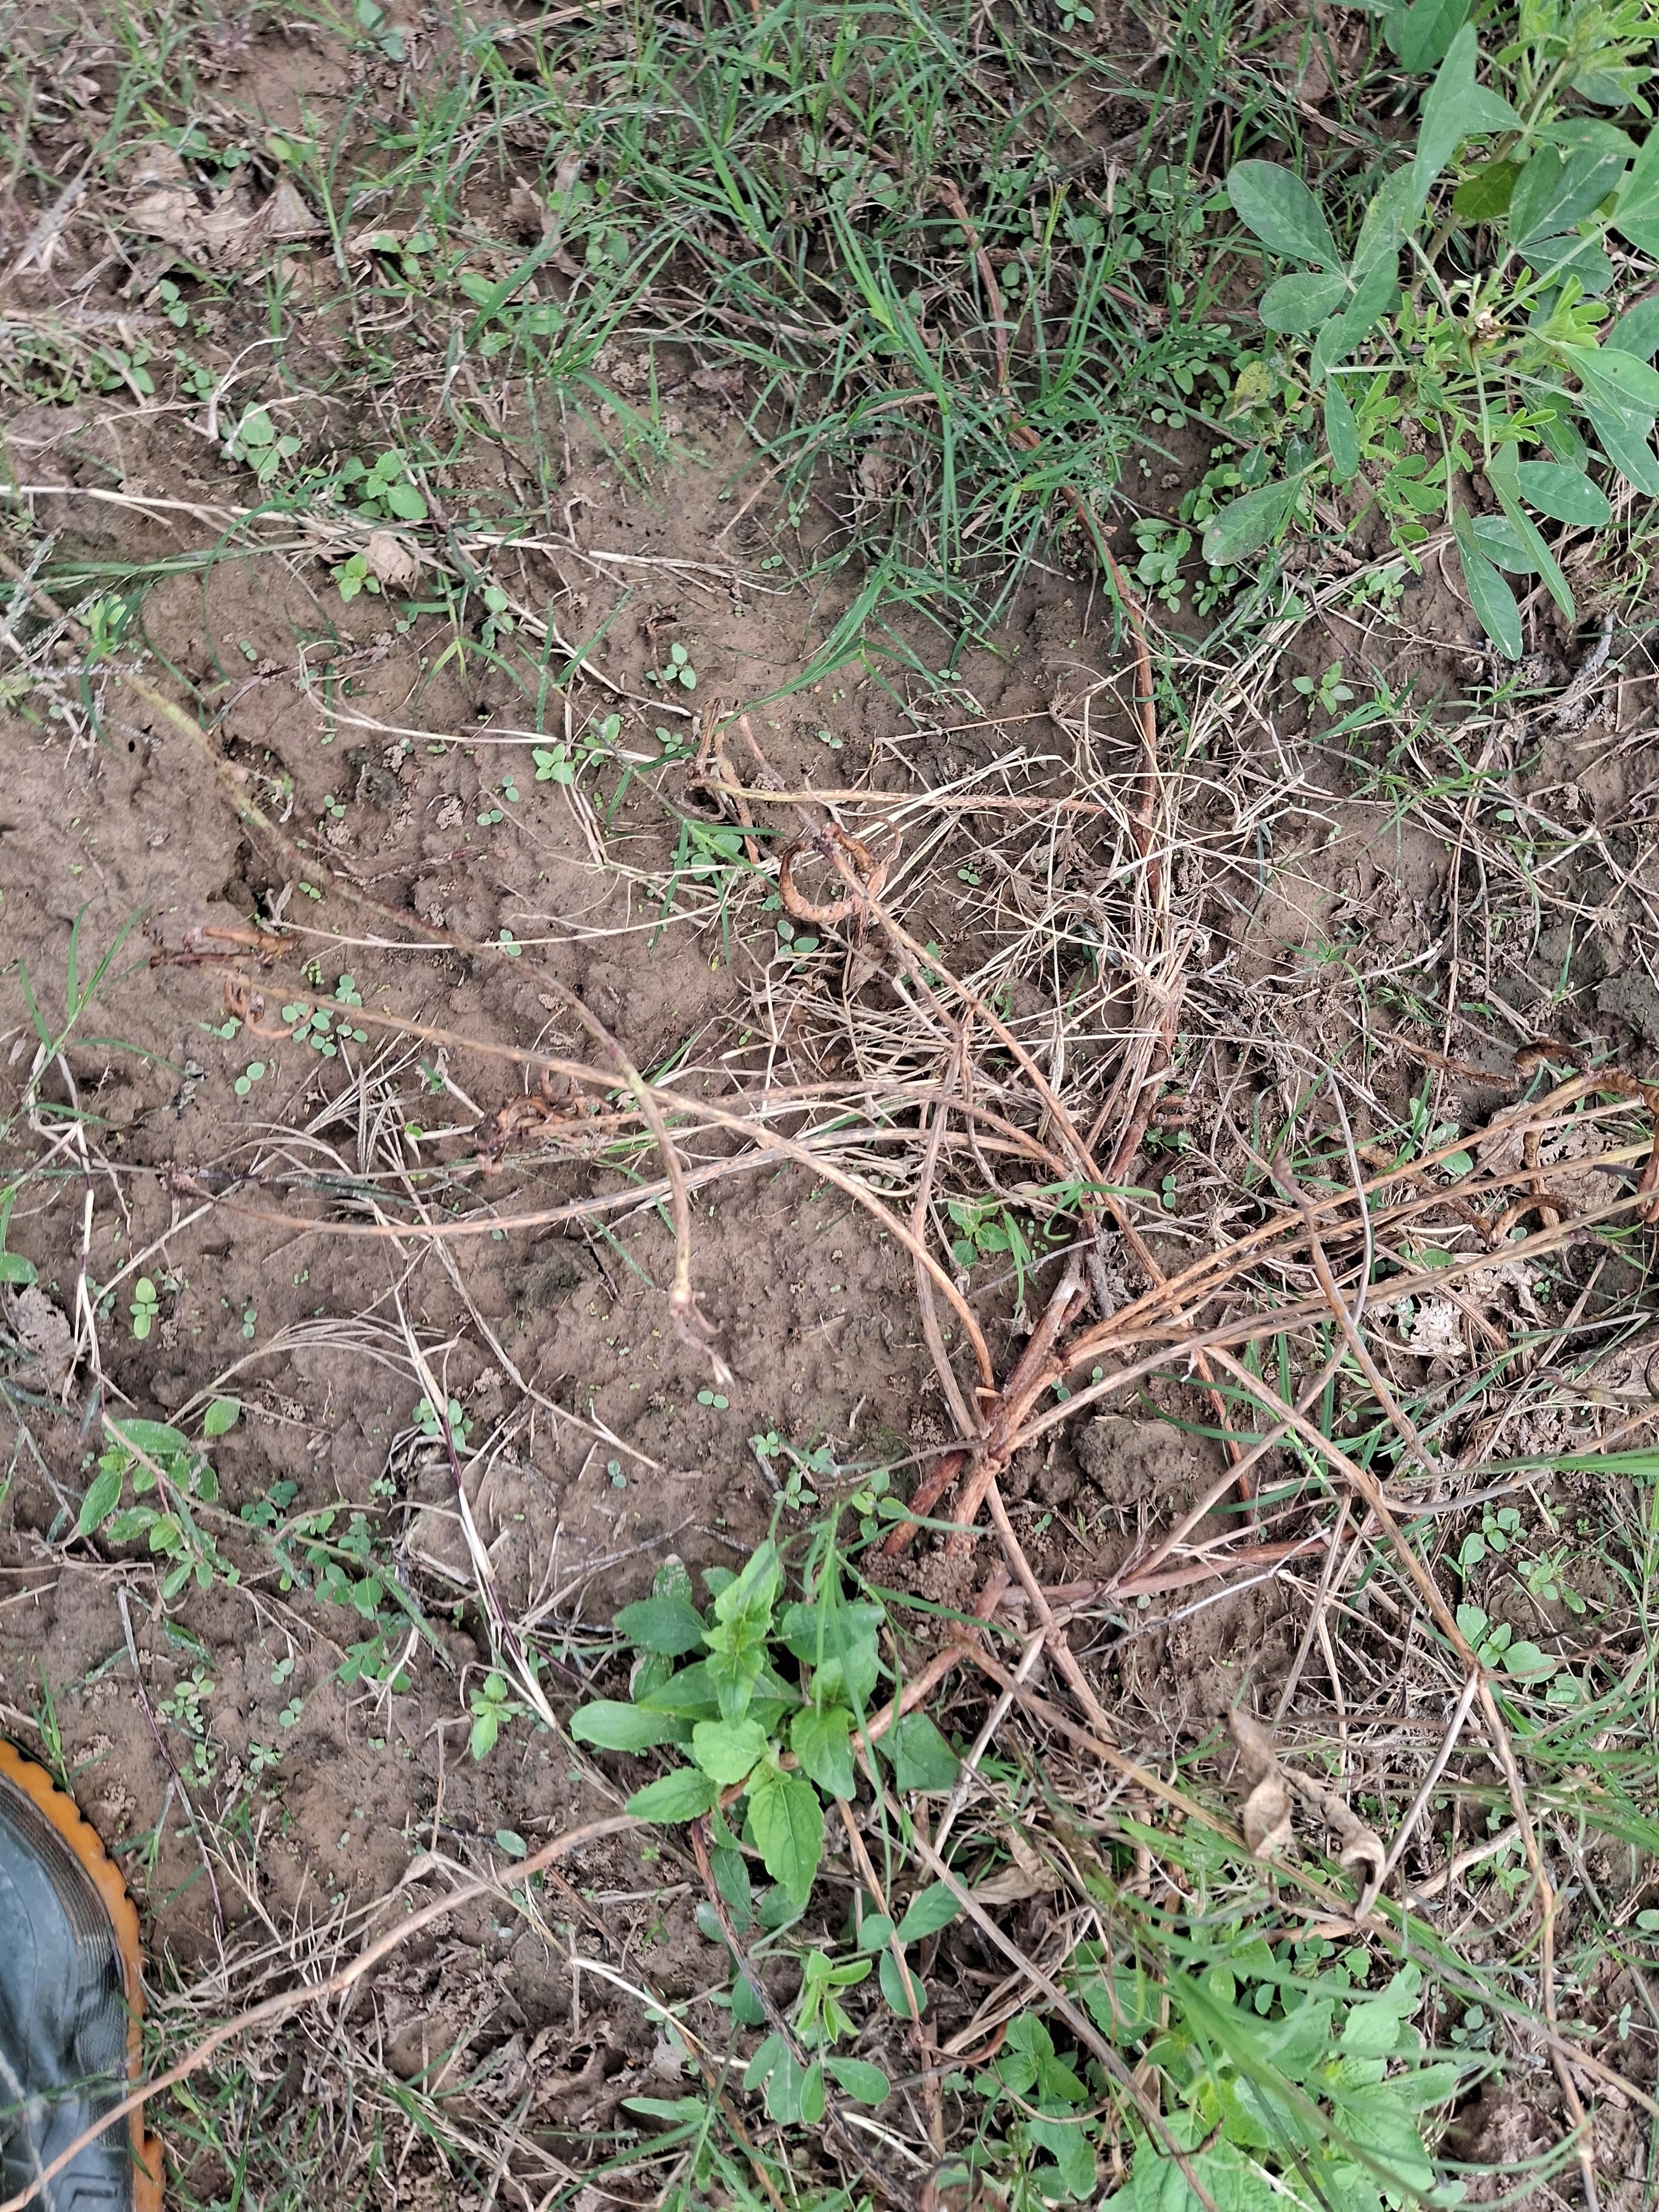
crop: cowpea
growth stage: development pod
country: Nigeria
